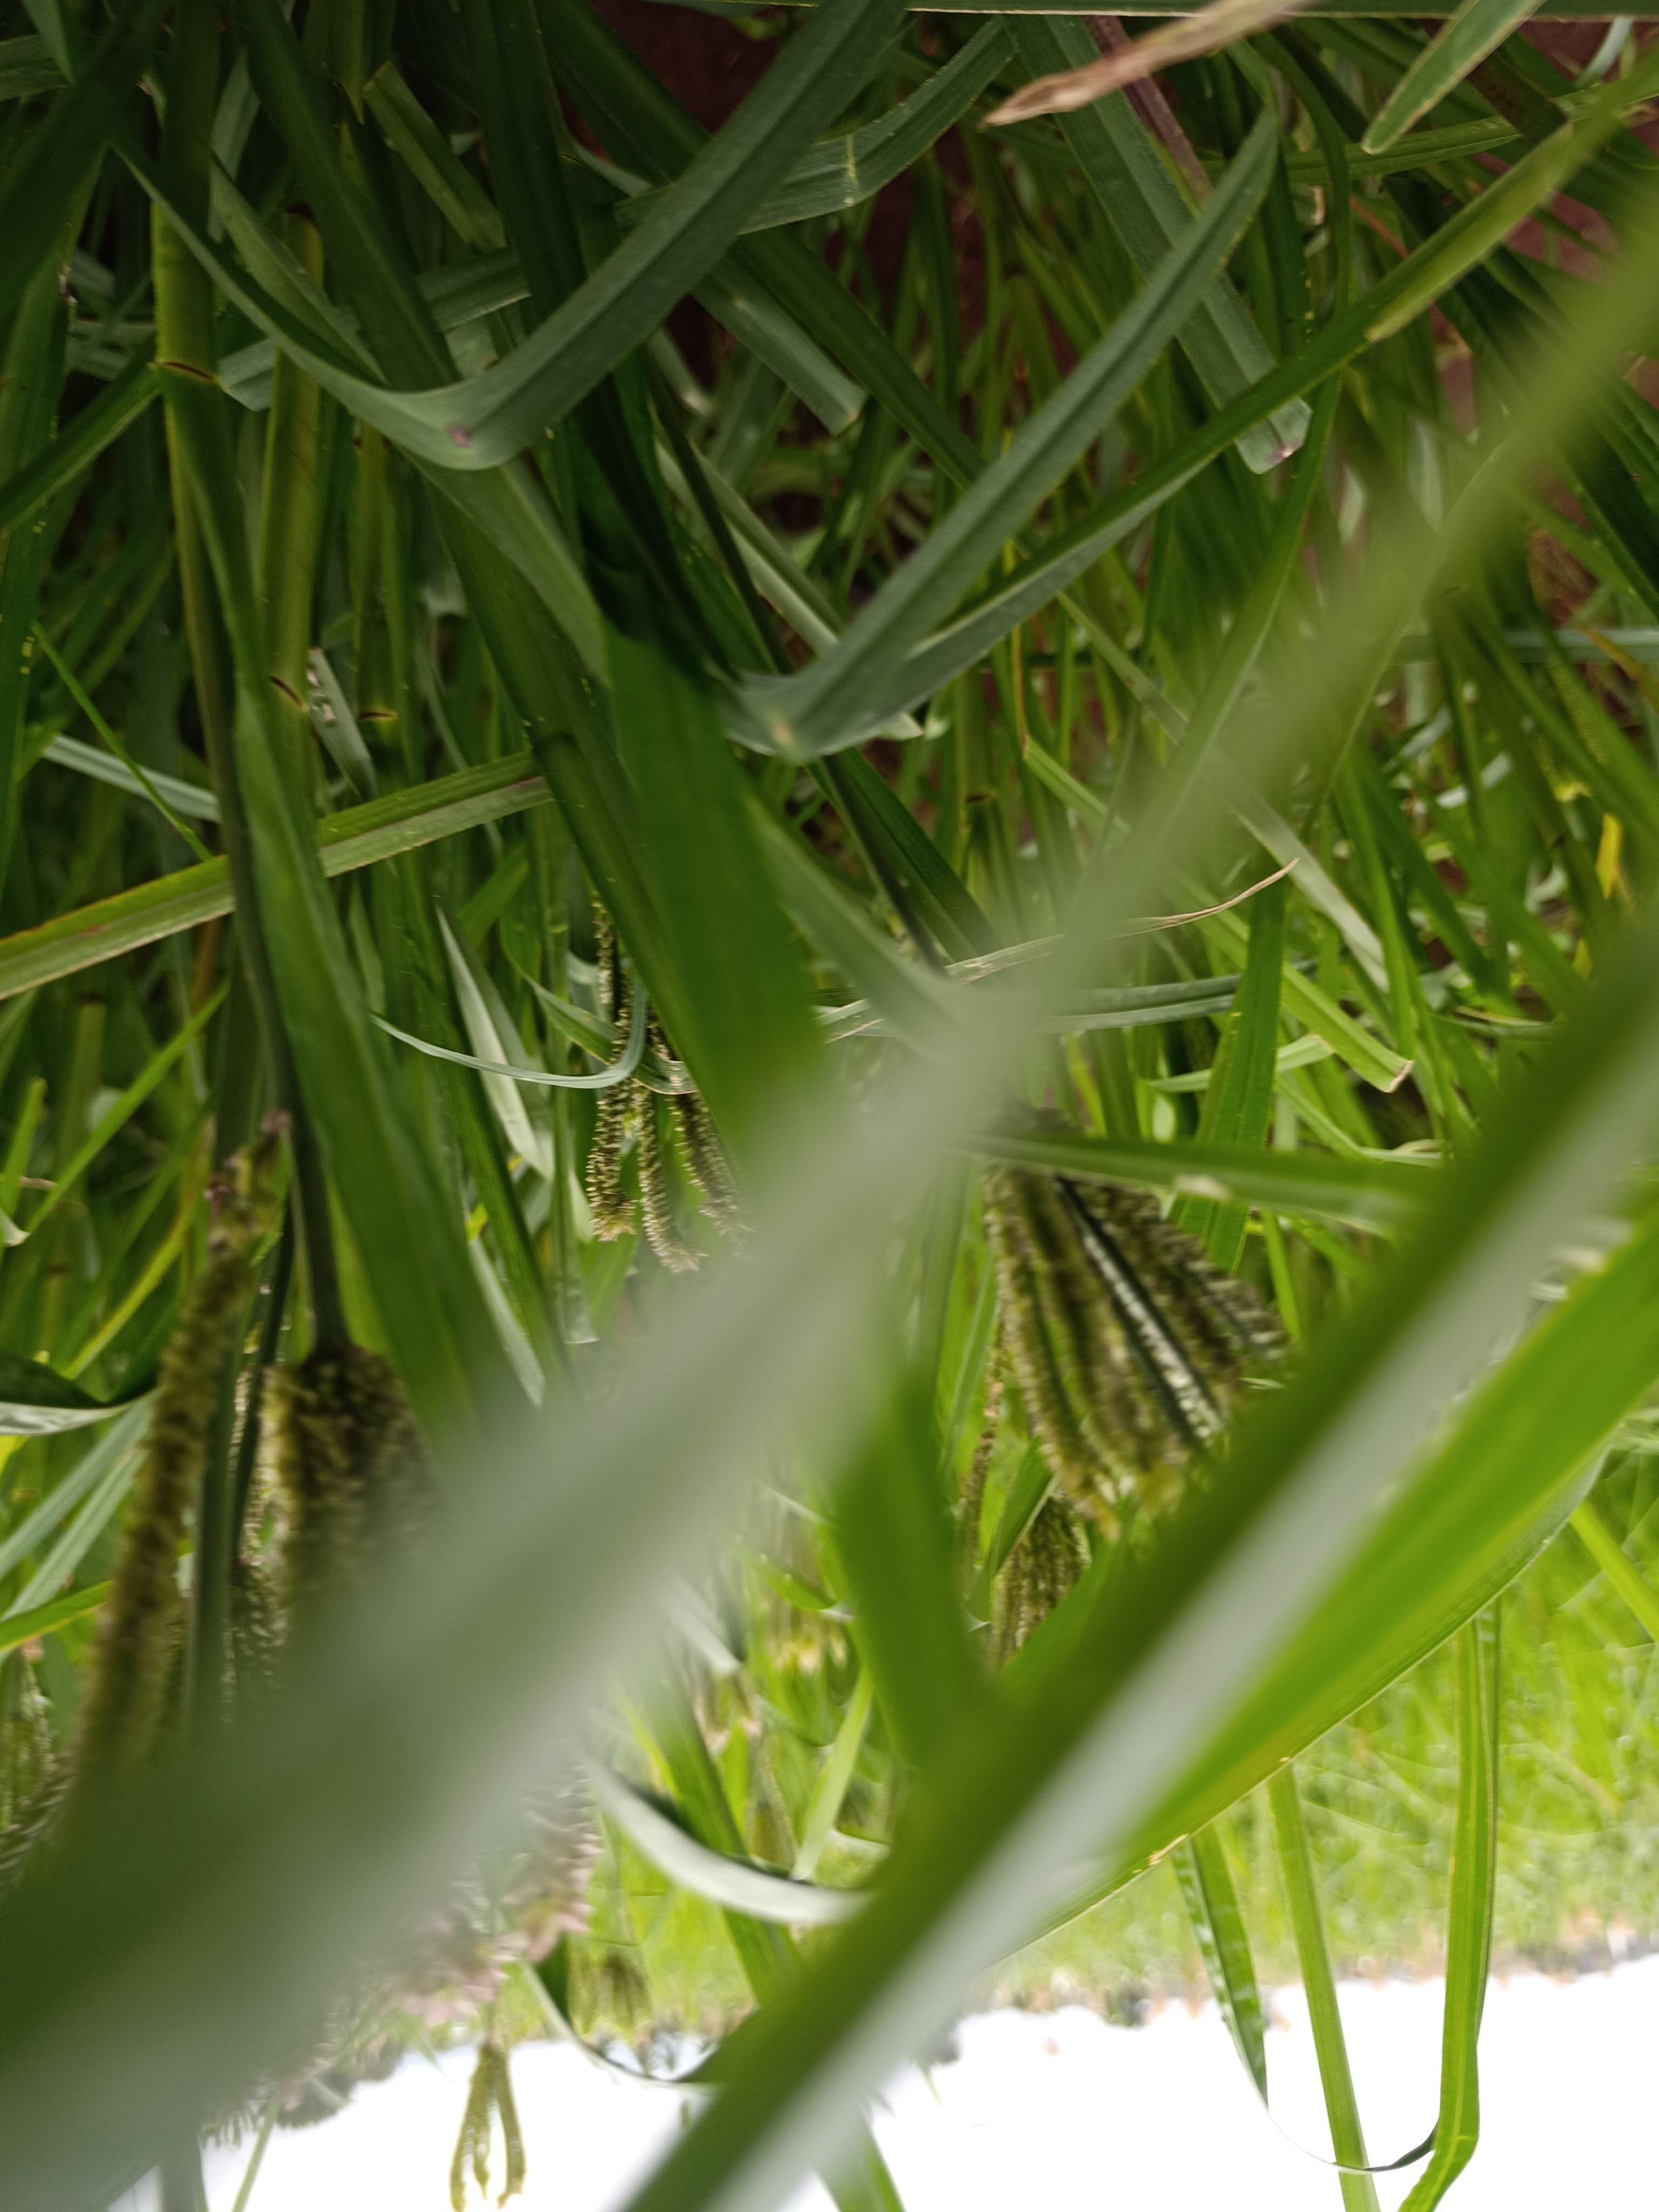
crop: finger millet
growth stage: flowering
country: Kenya
